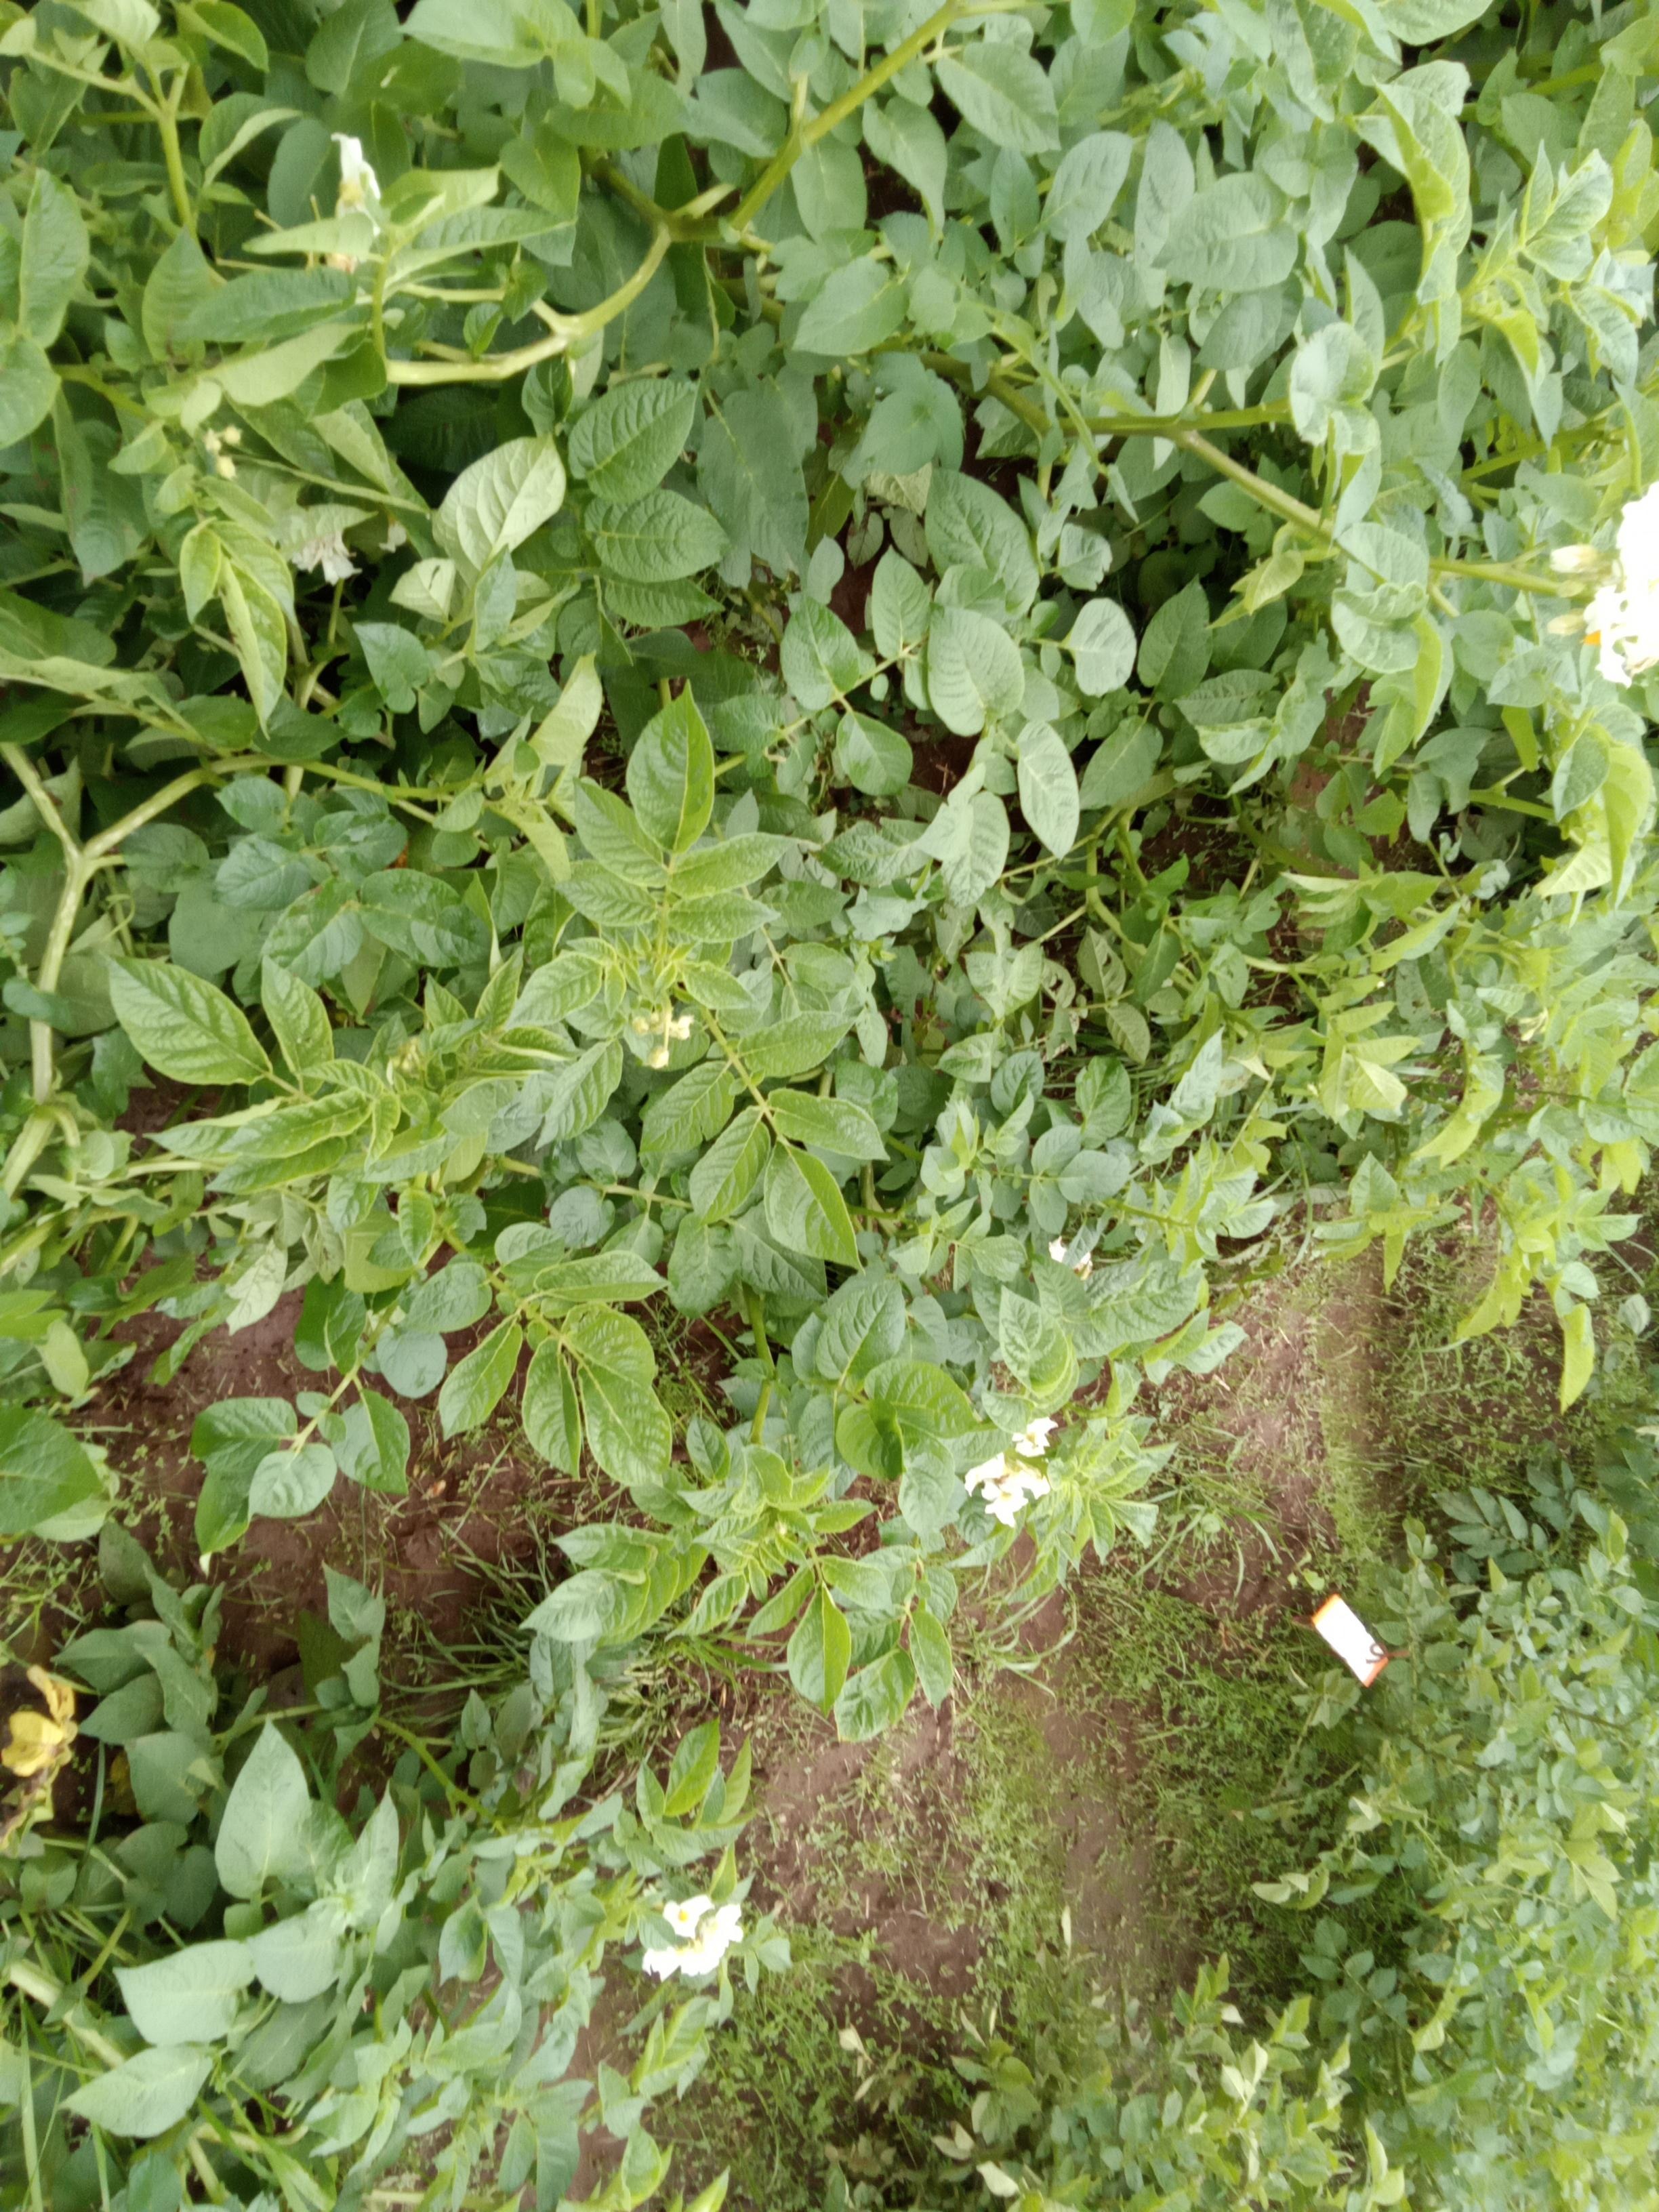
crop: potato
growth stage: flowering
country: Kenya
